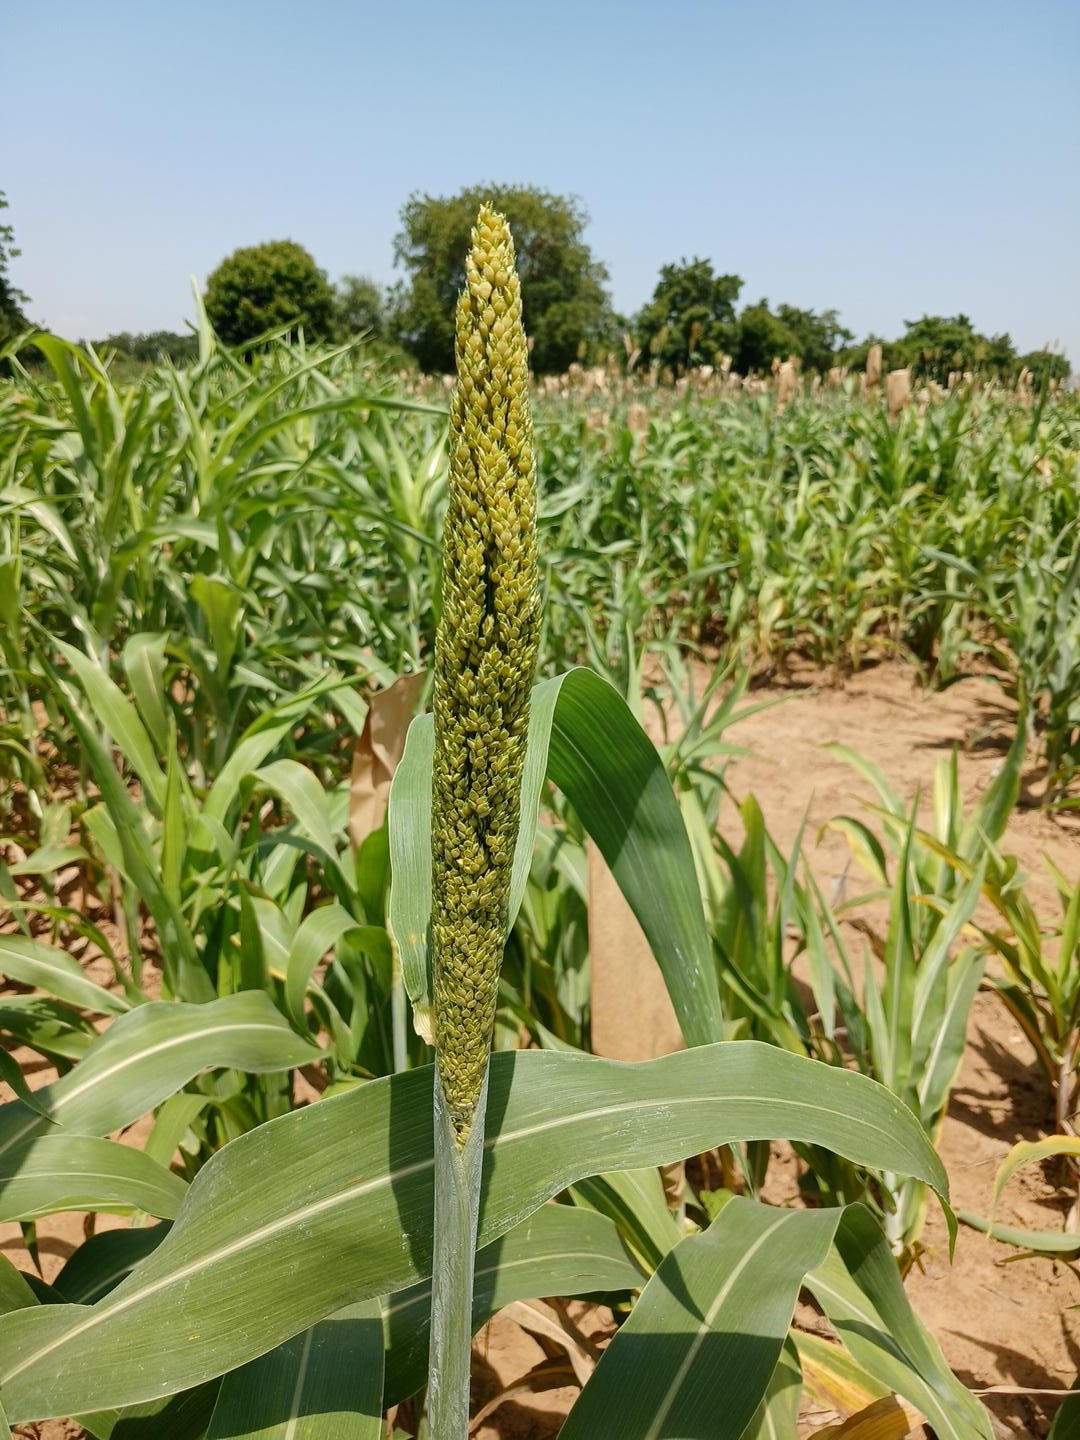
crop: sorghum
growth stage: heading tuber
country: Senegal
